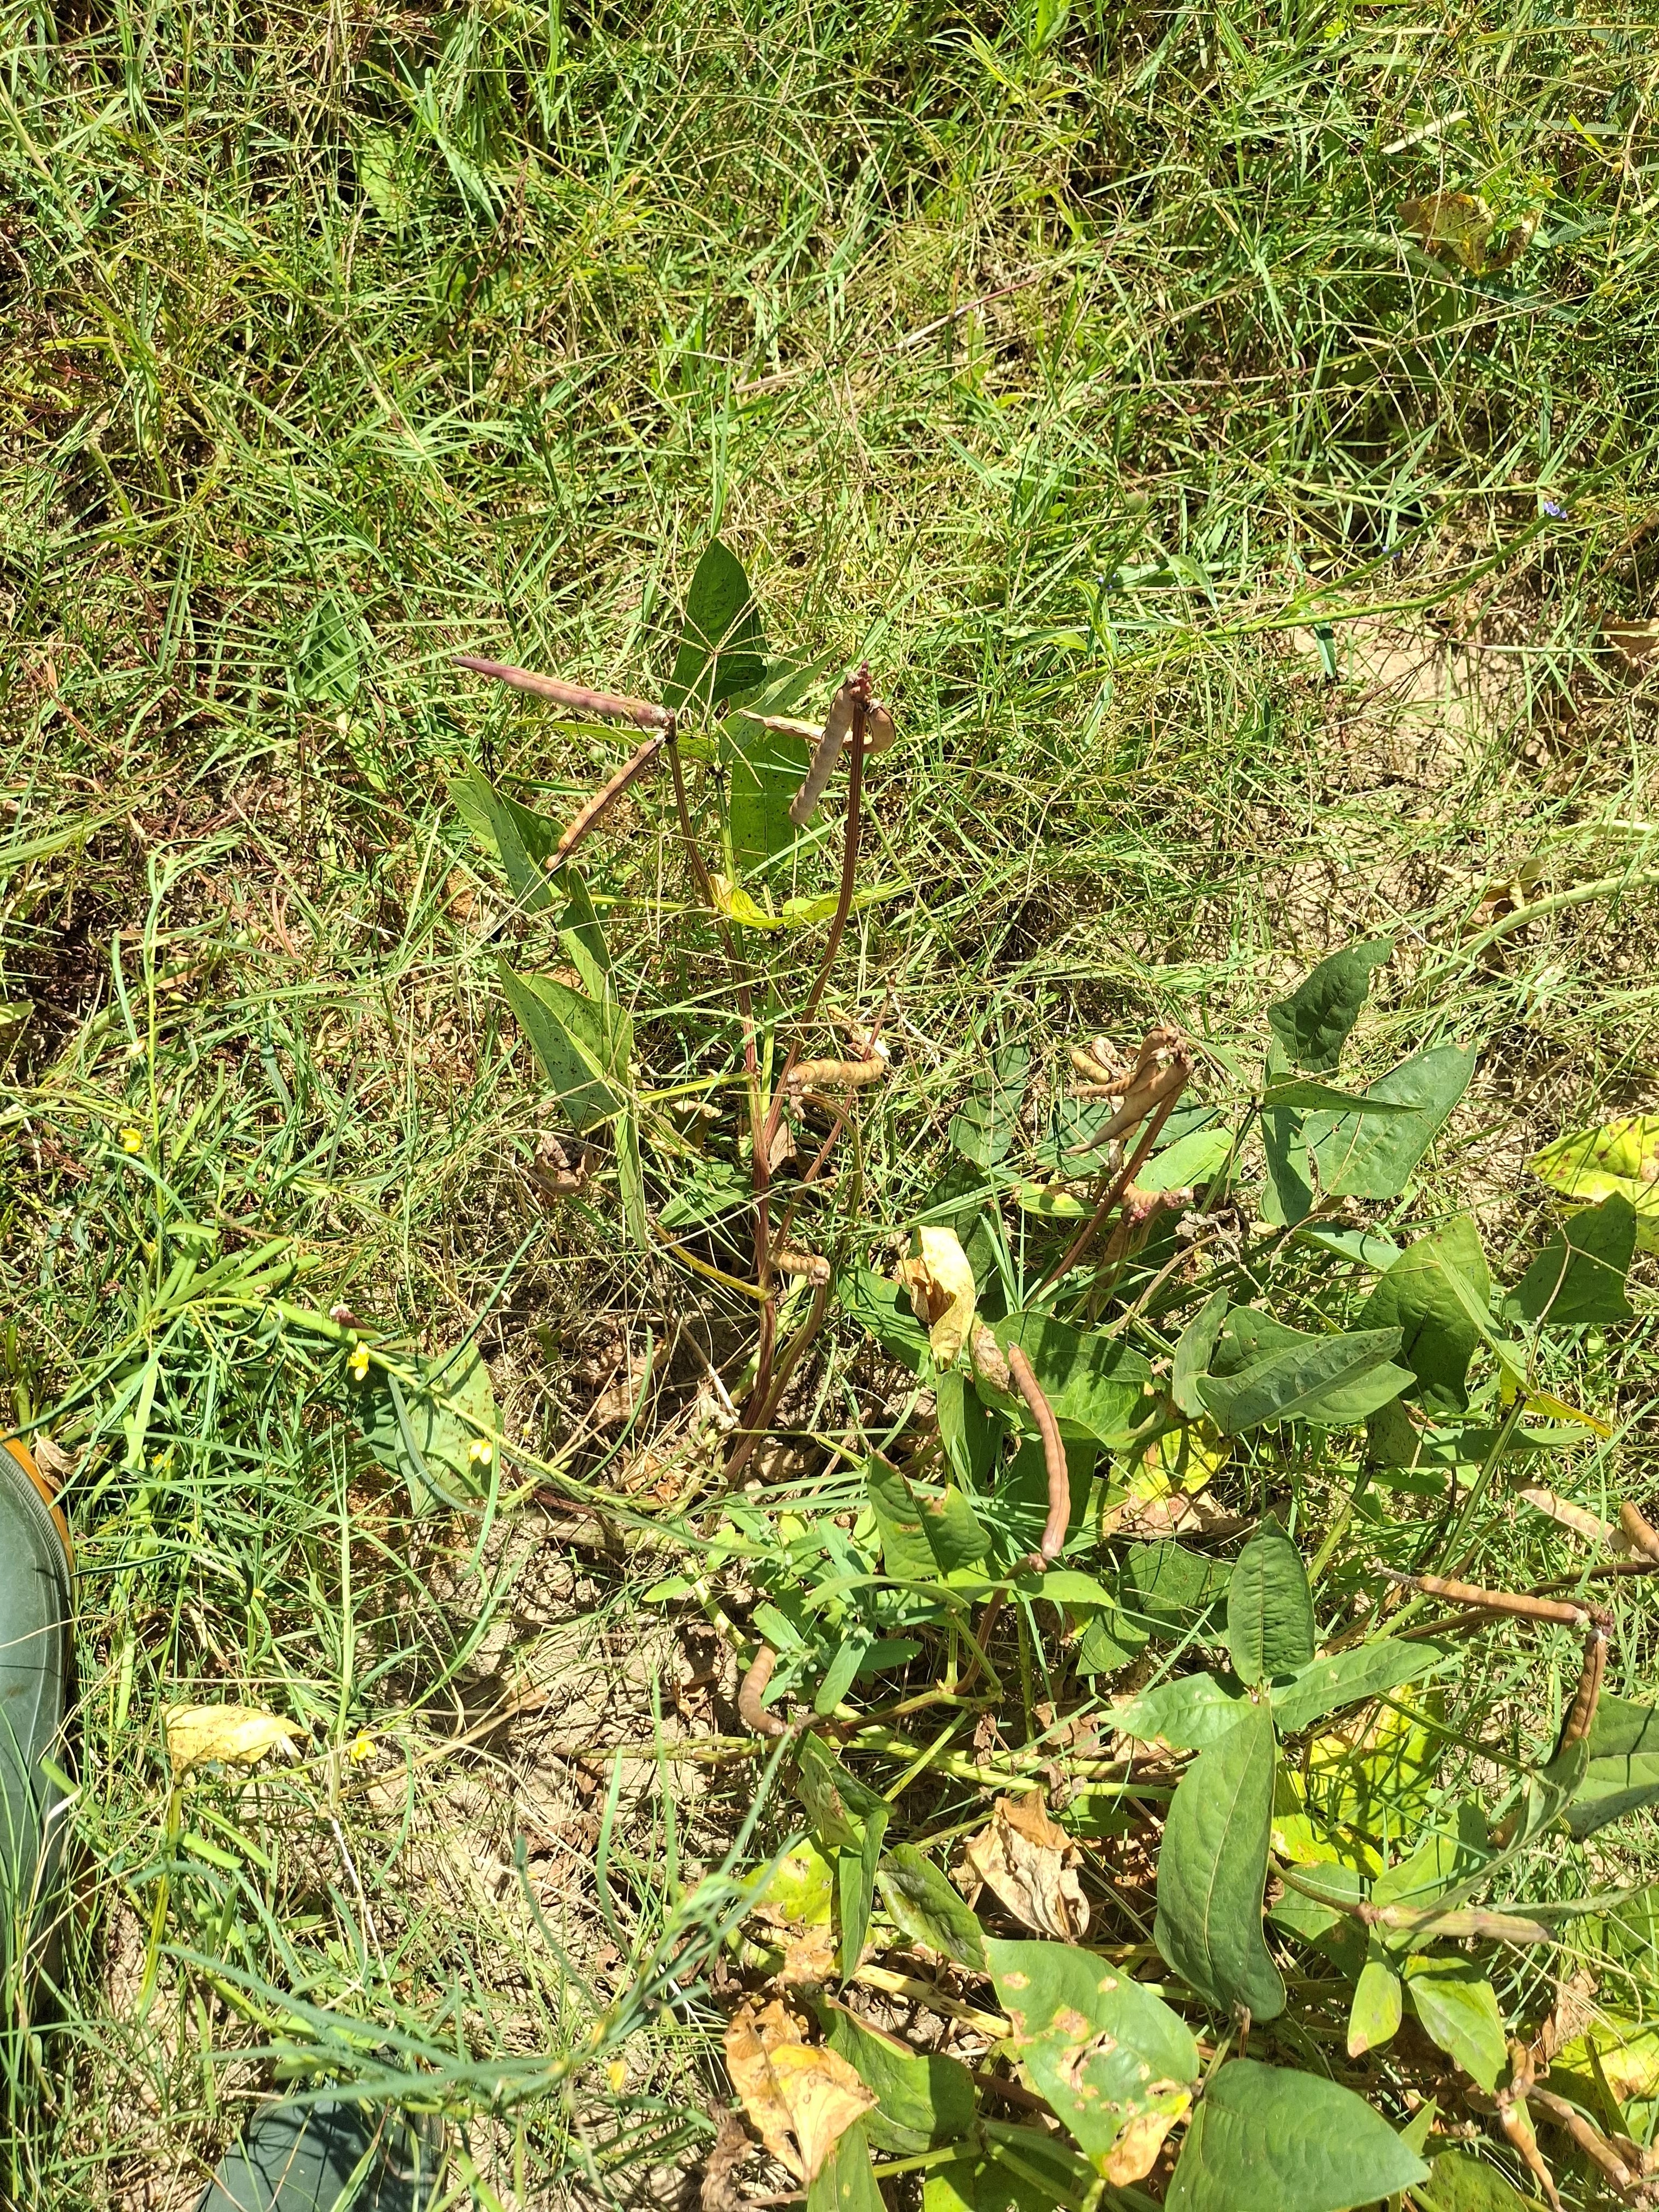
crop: cowpea
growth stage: maturity
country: Nigeria
